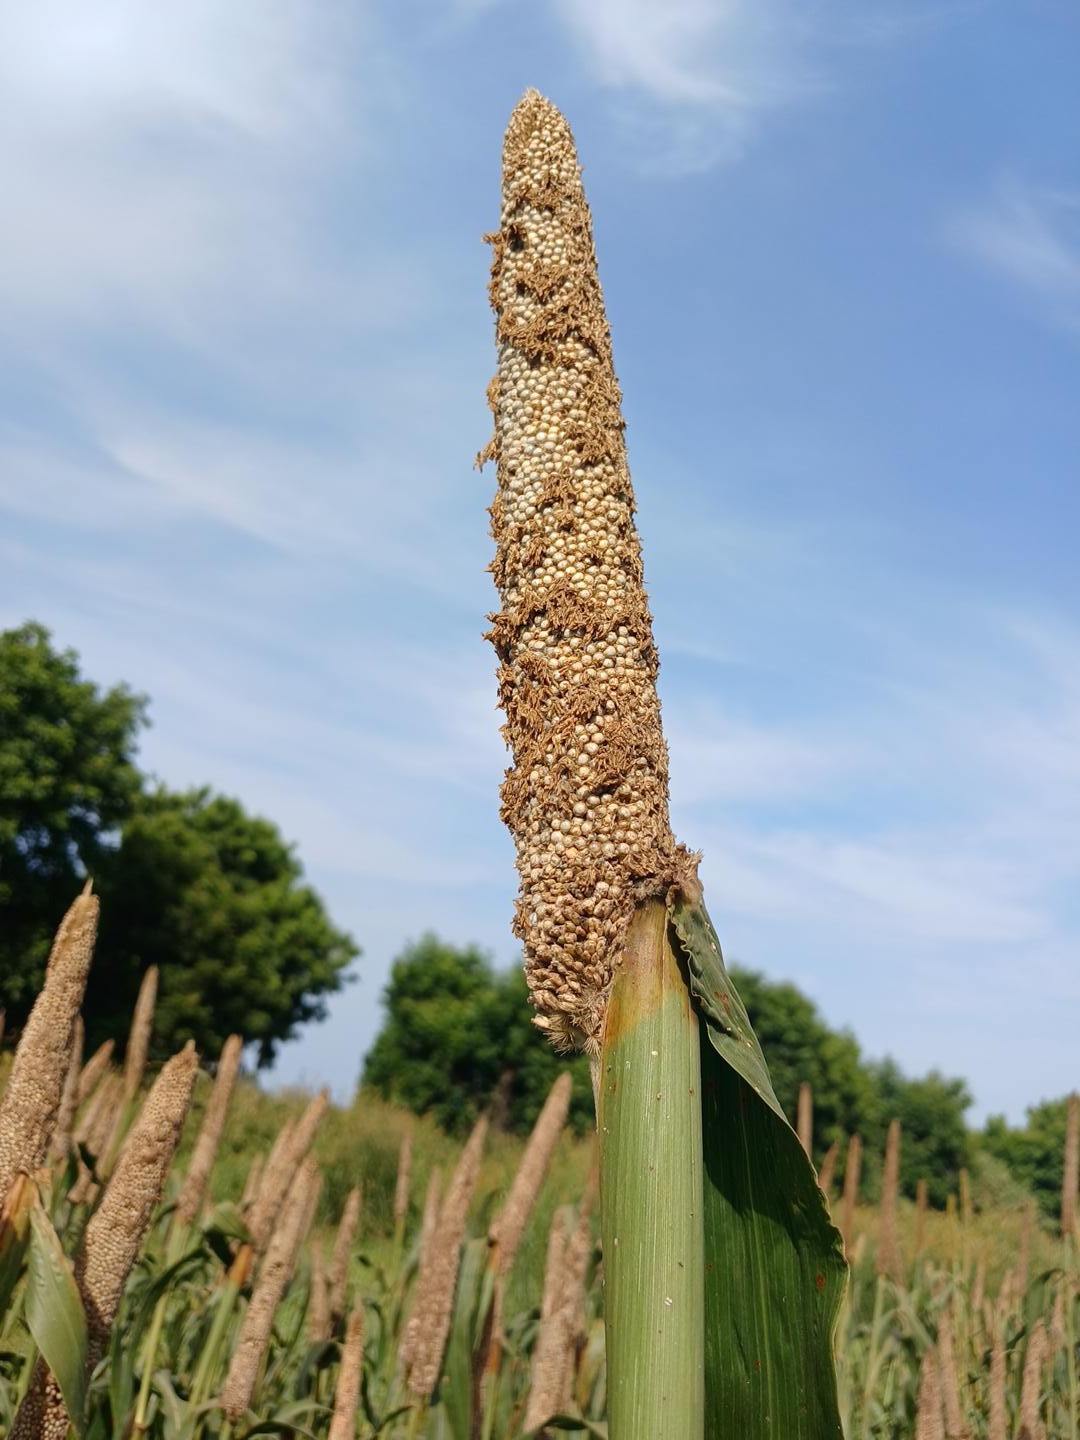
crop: pearl millet
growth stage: maturity
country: Senegal
